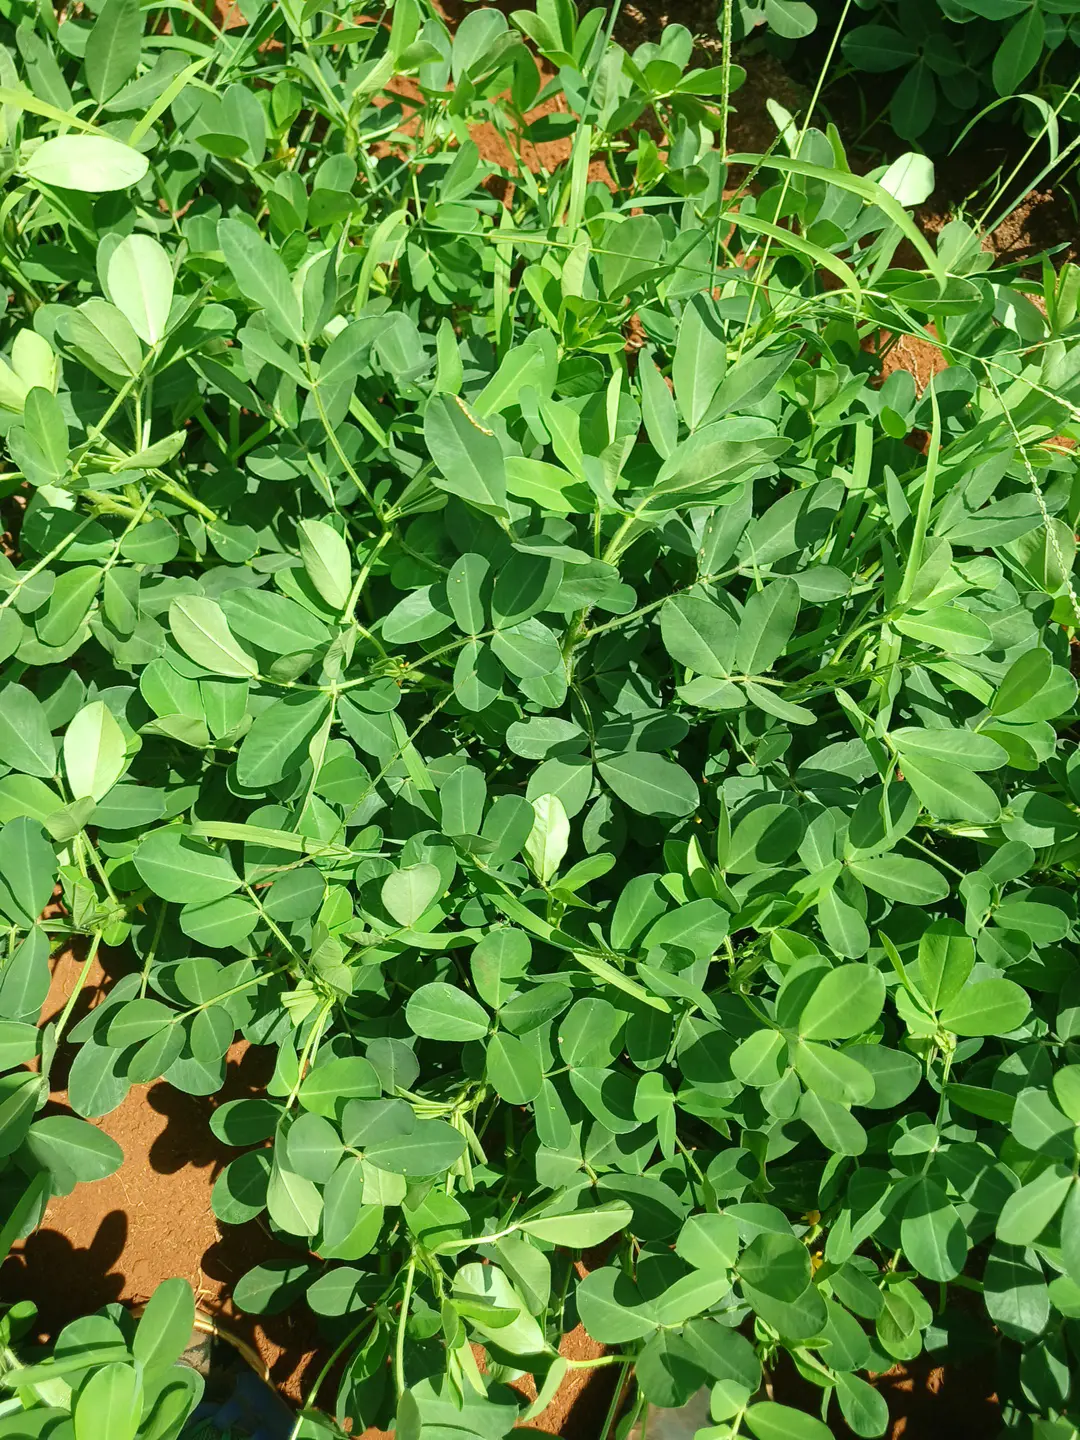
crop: groundnut
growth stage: flowering
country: Kenya
